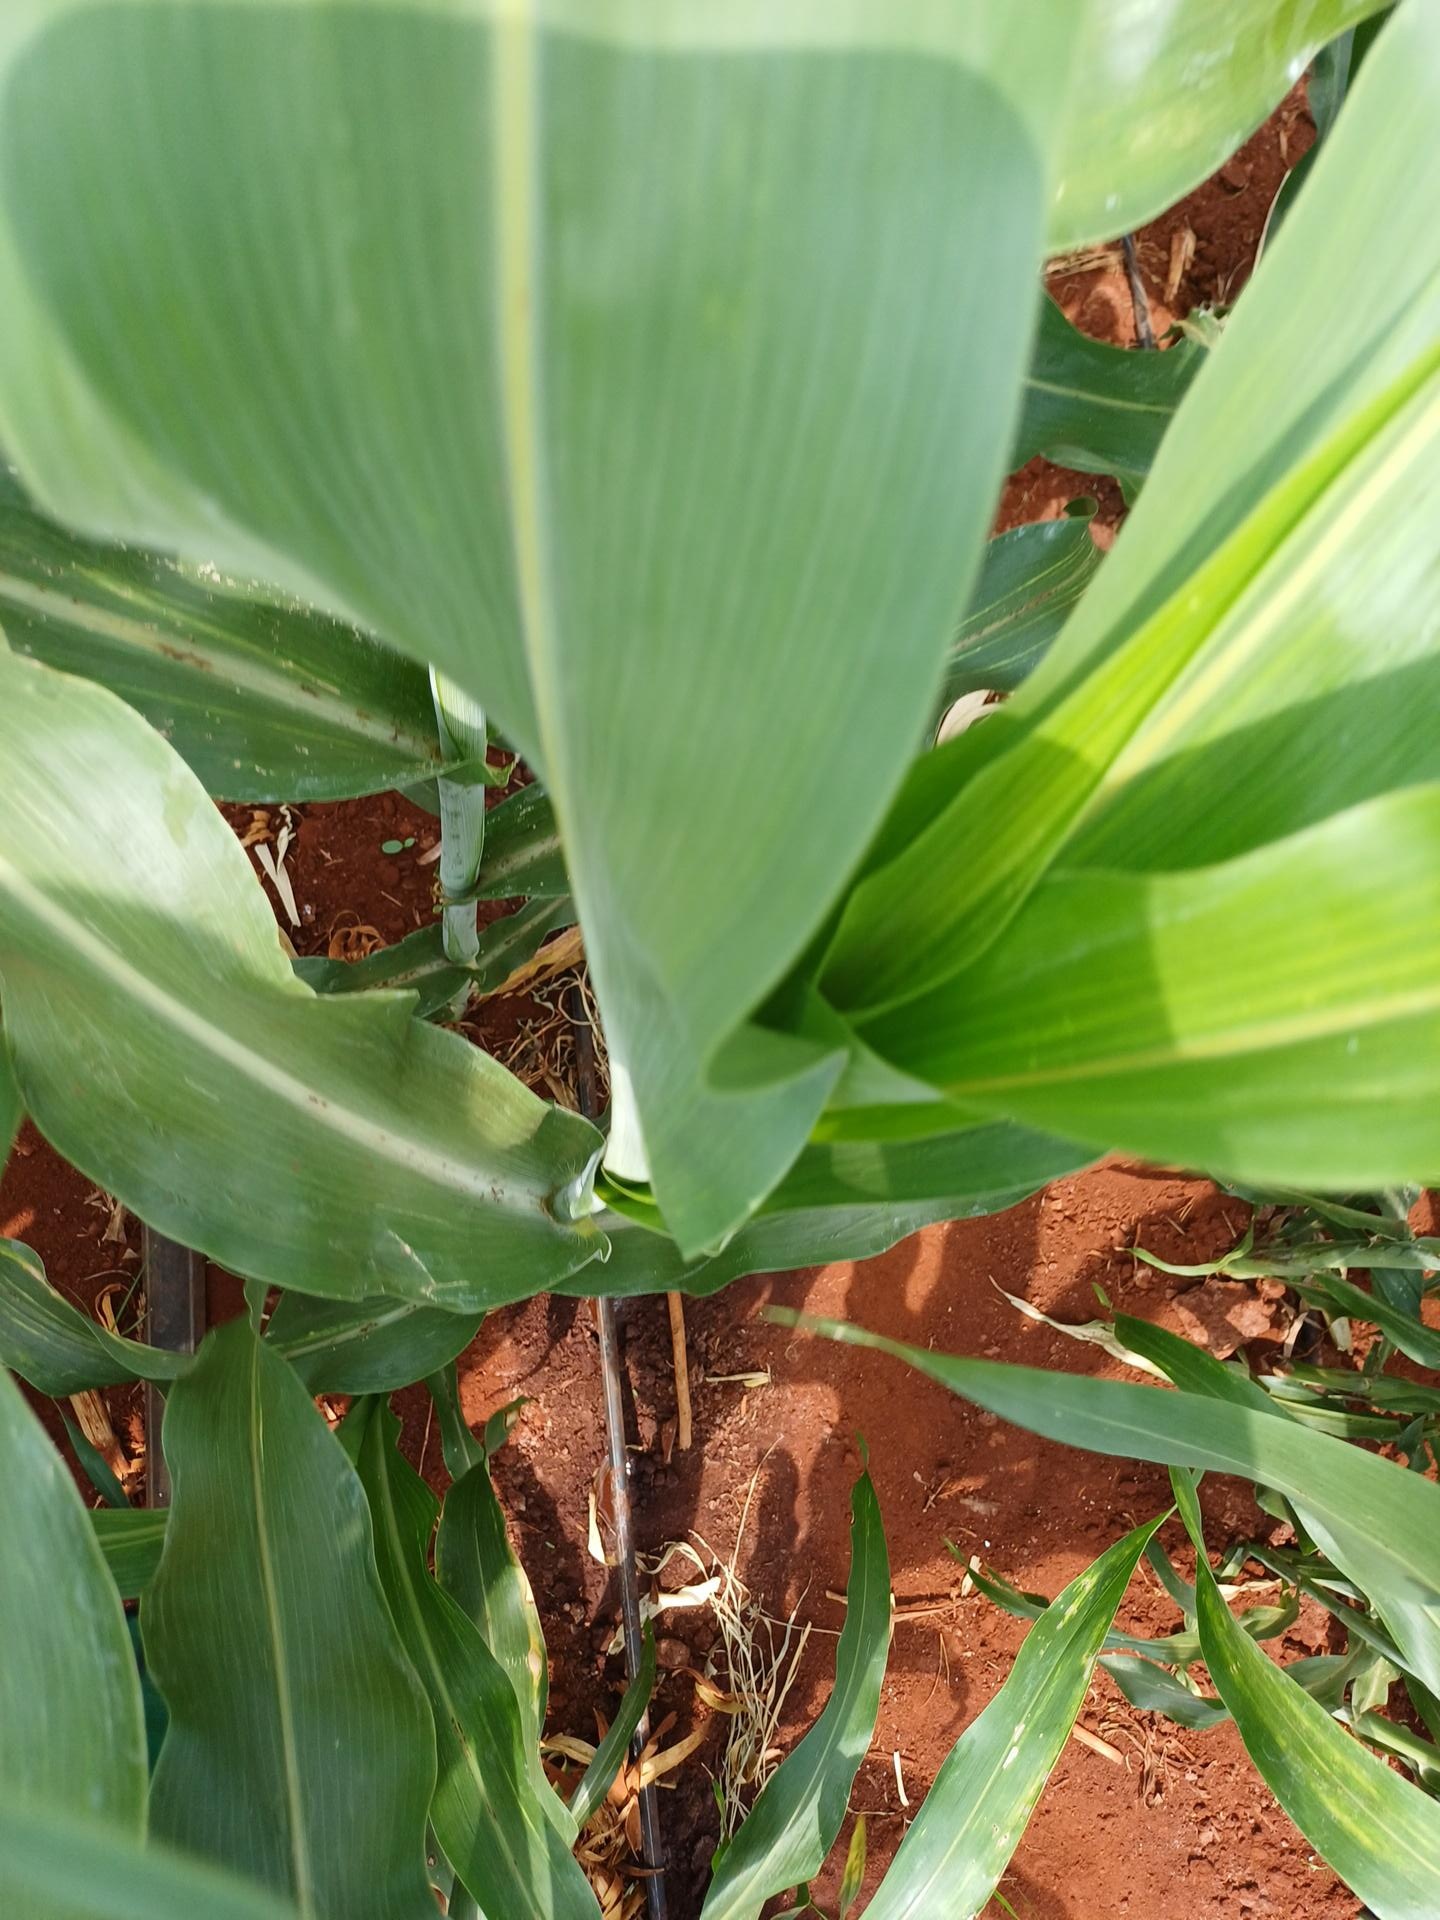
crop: sorghum
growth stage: vegetative
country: Kenya
